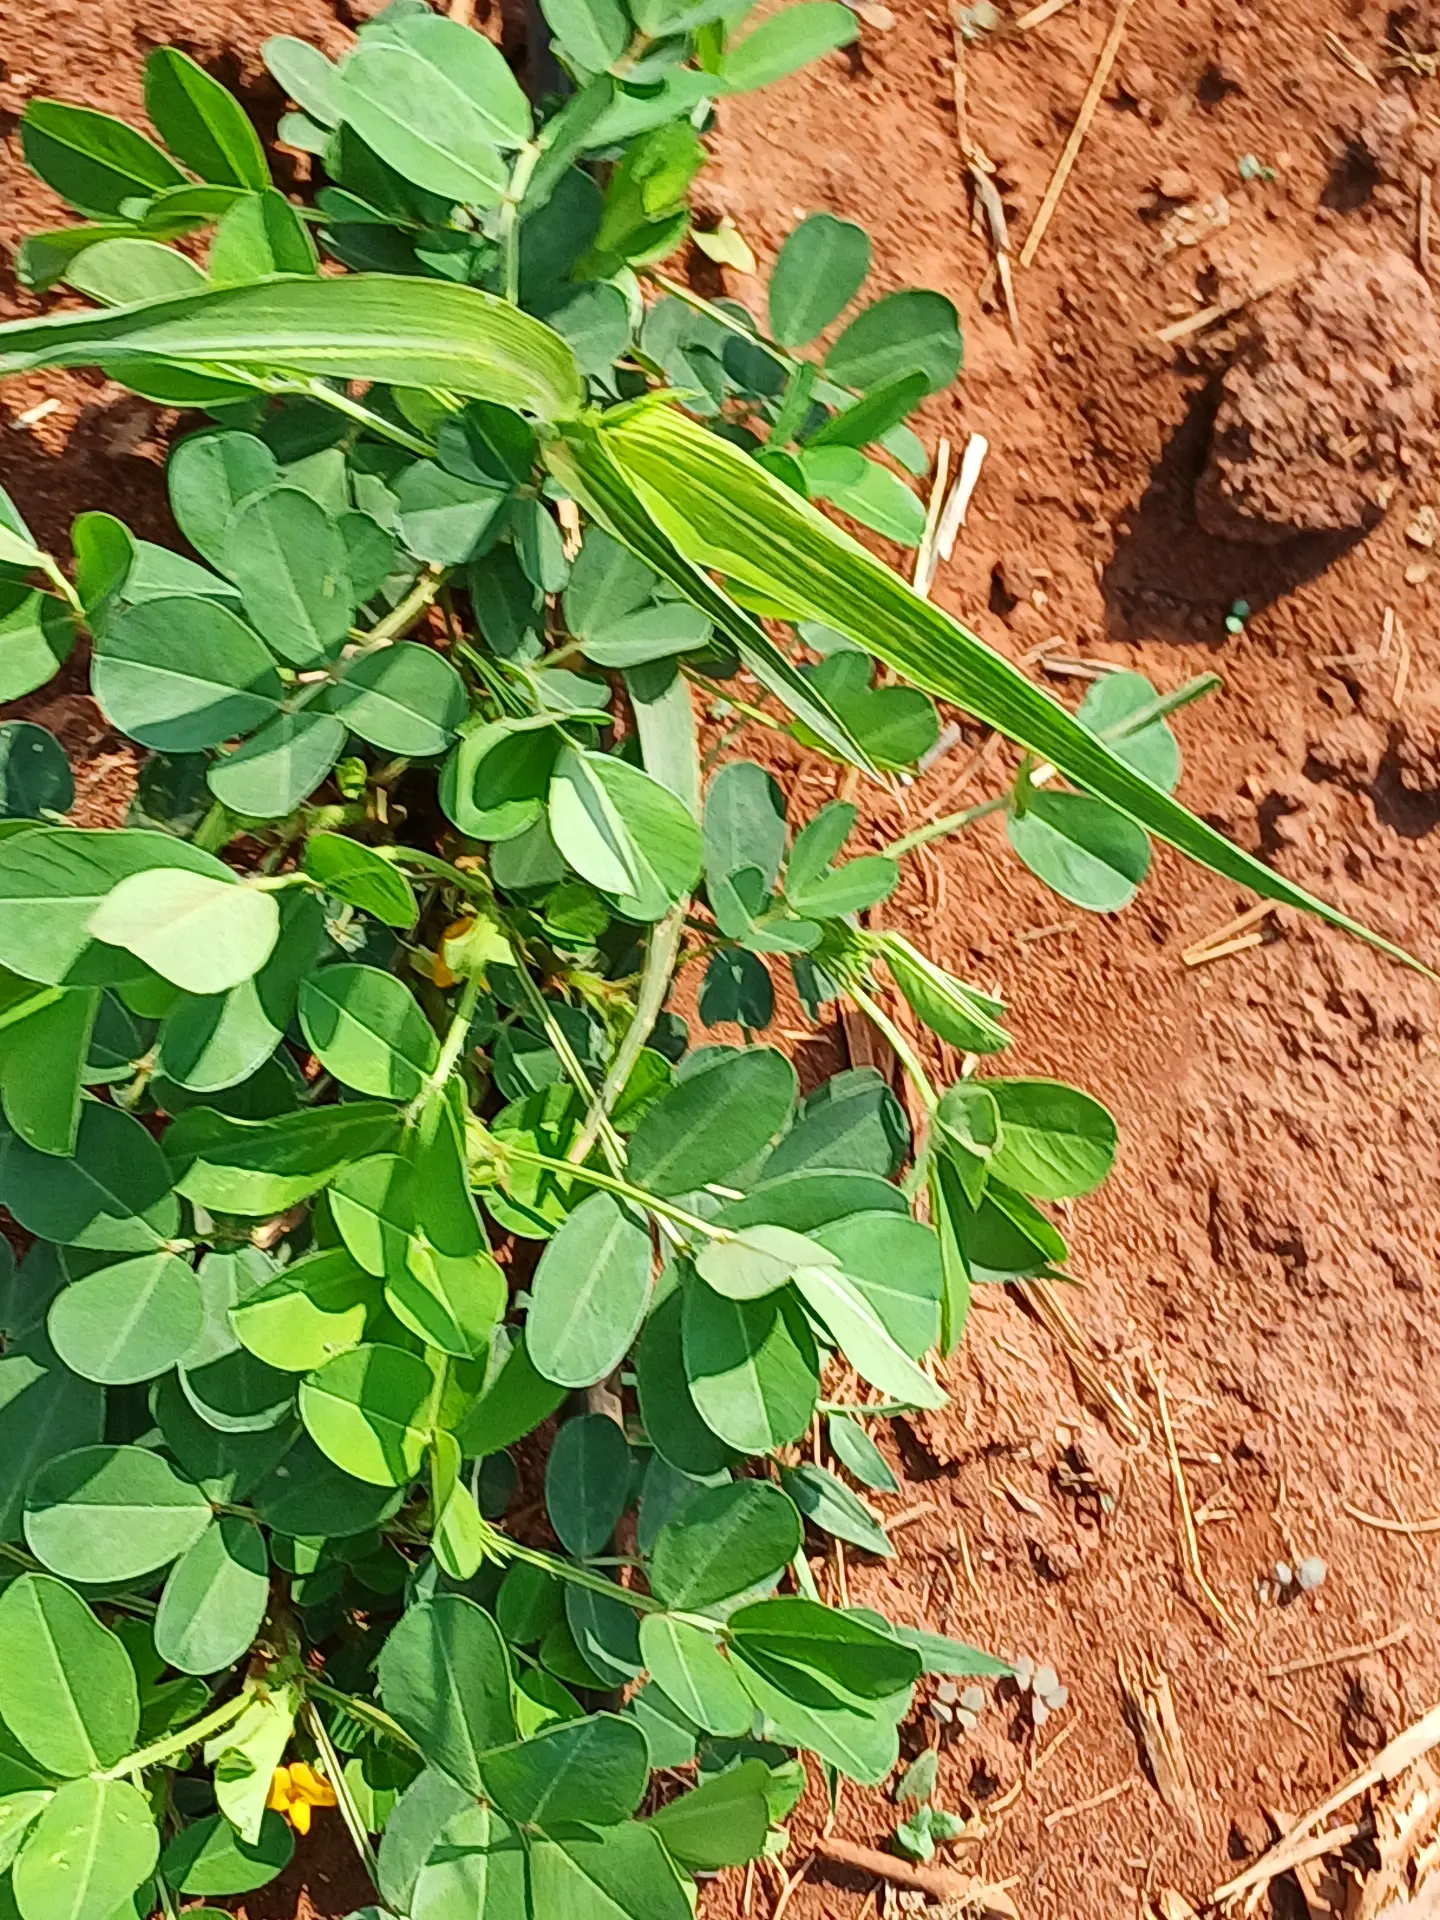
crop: groundnut
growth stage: vegetative
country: Kenya
